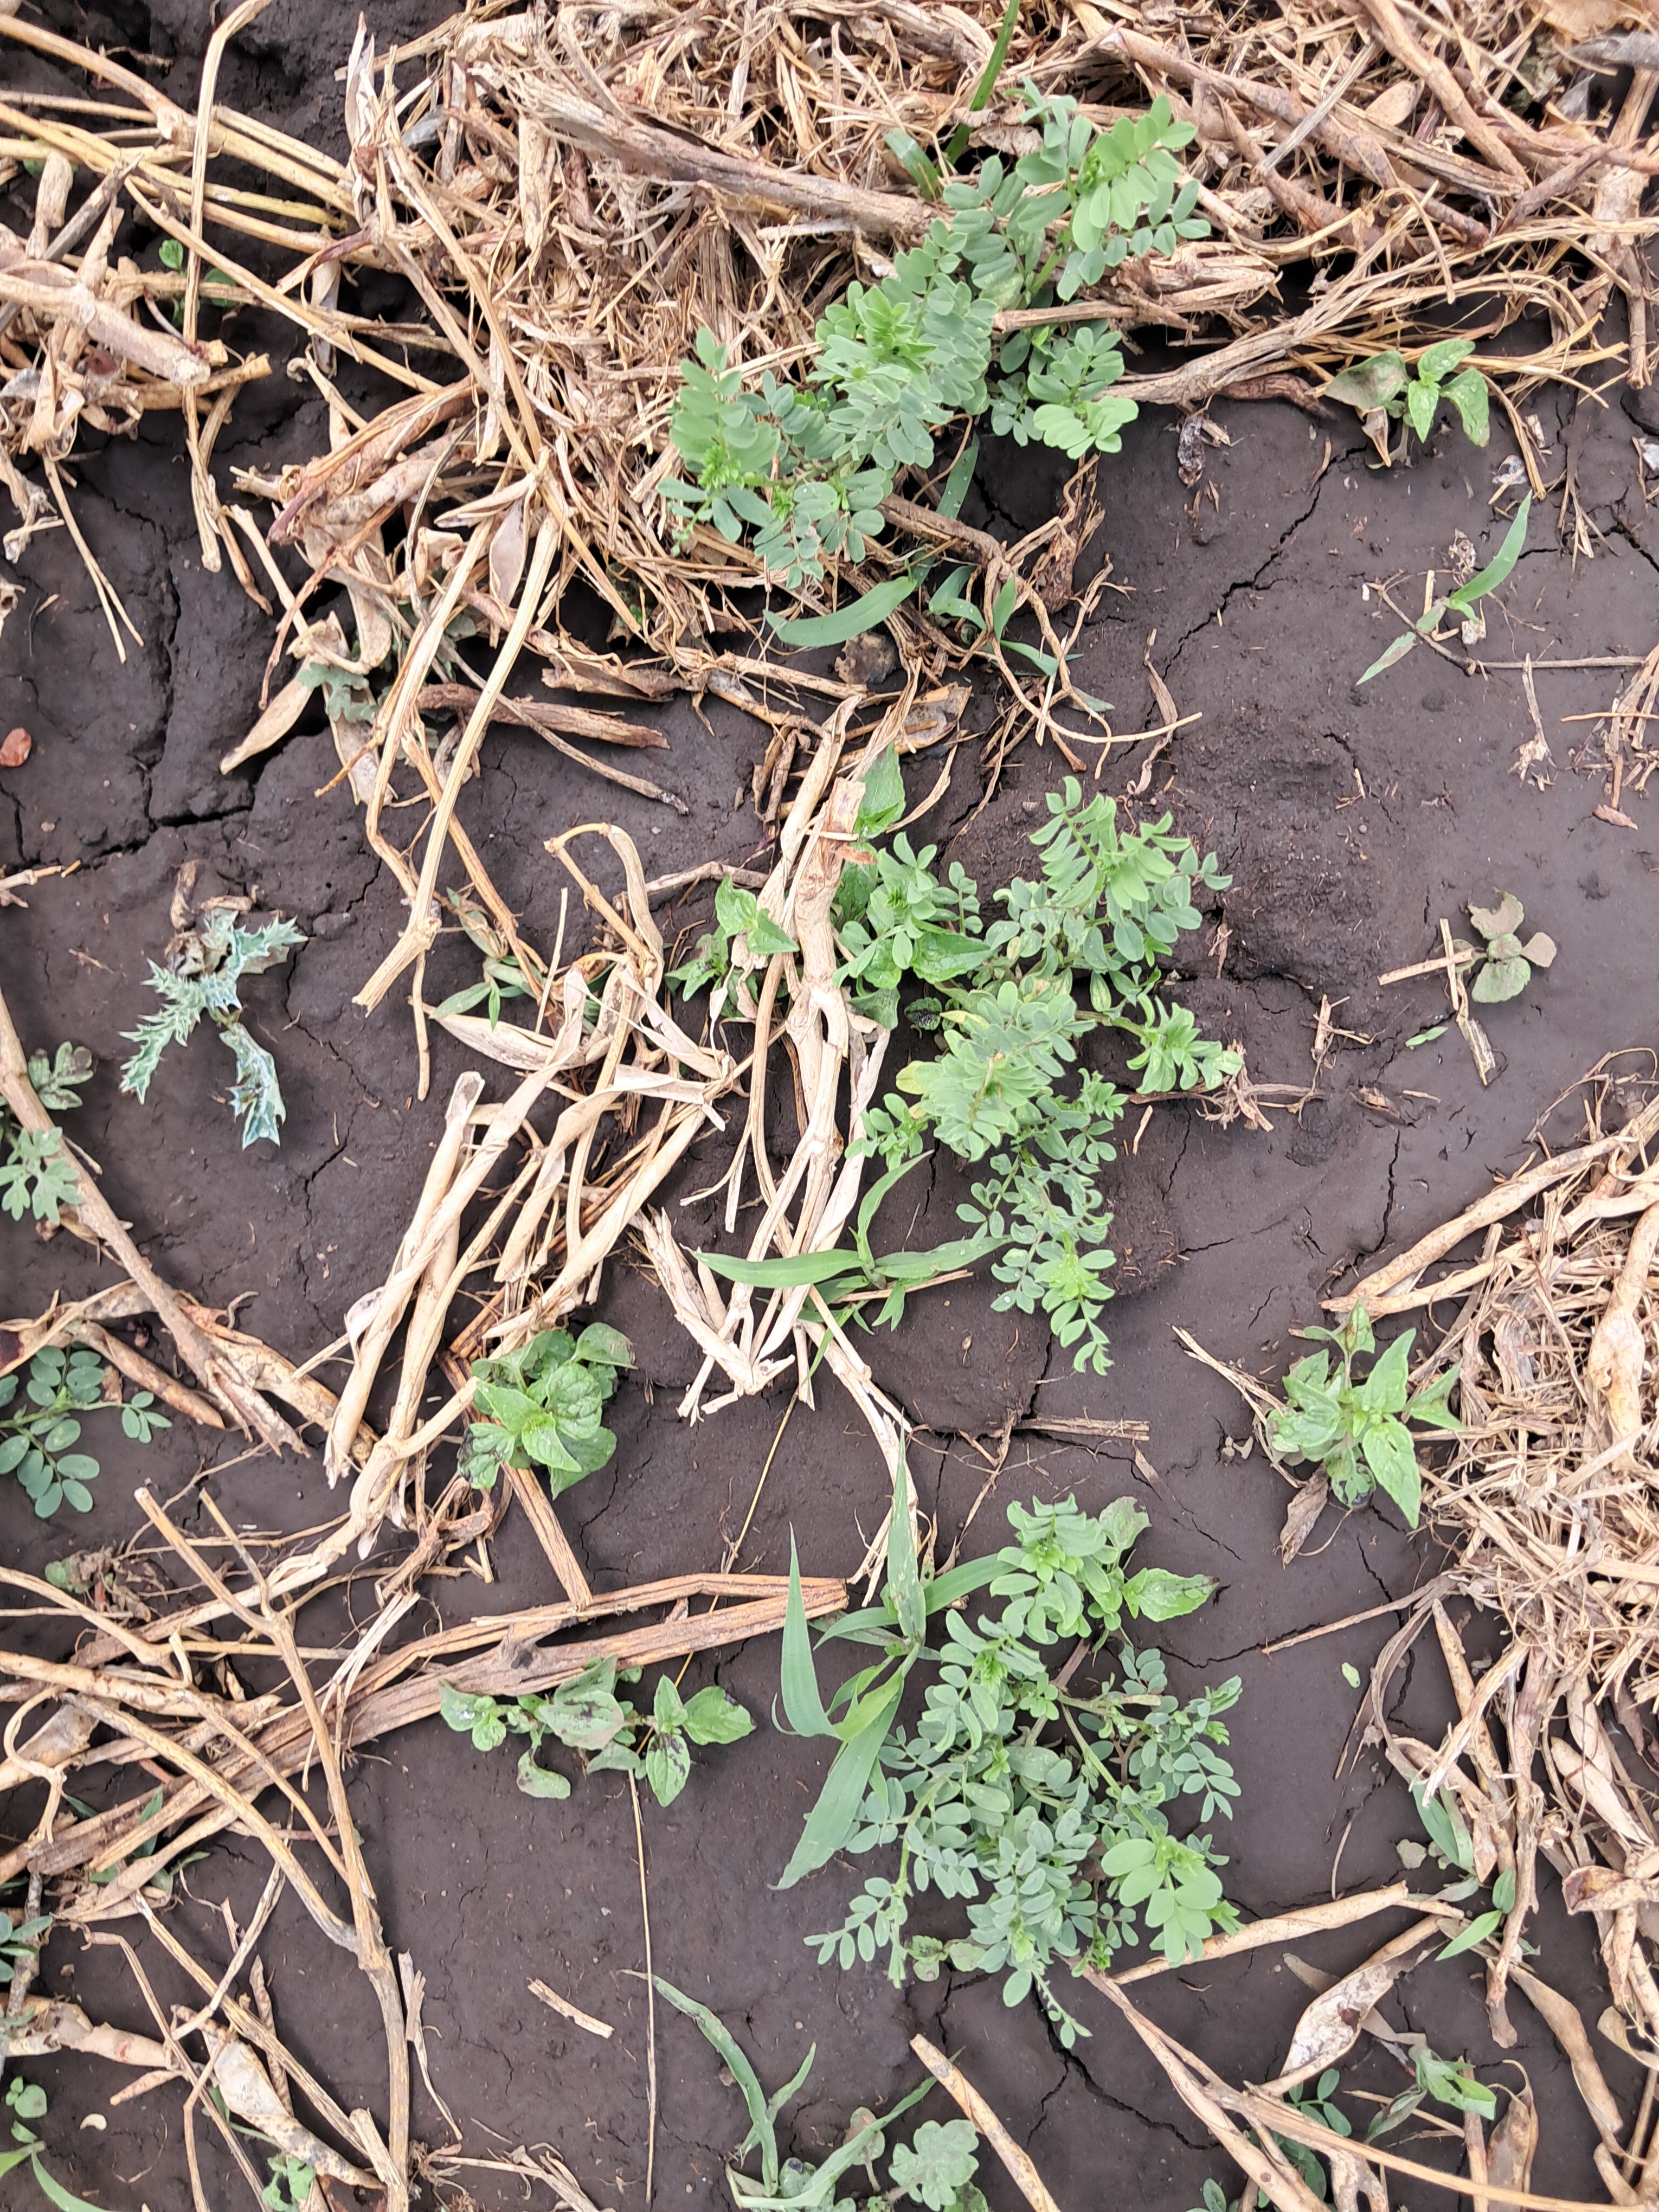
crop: lentil
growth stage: vegetative
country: Tanzania
